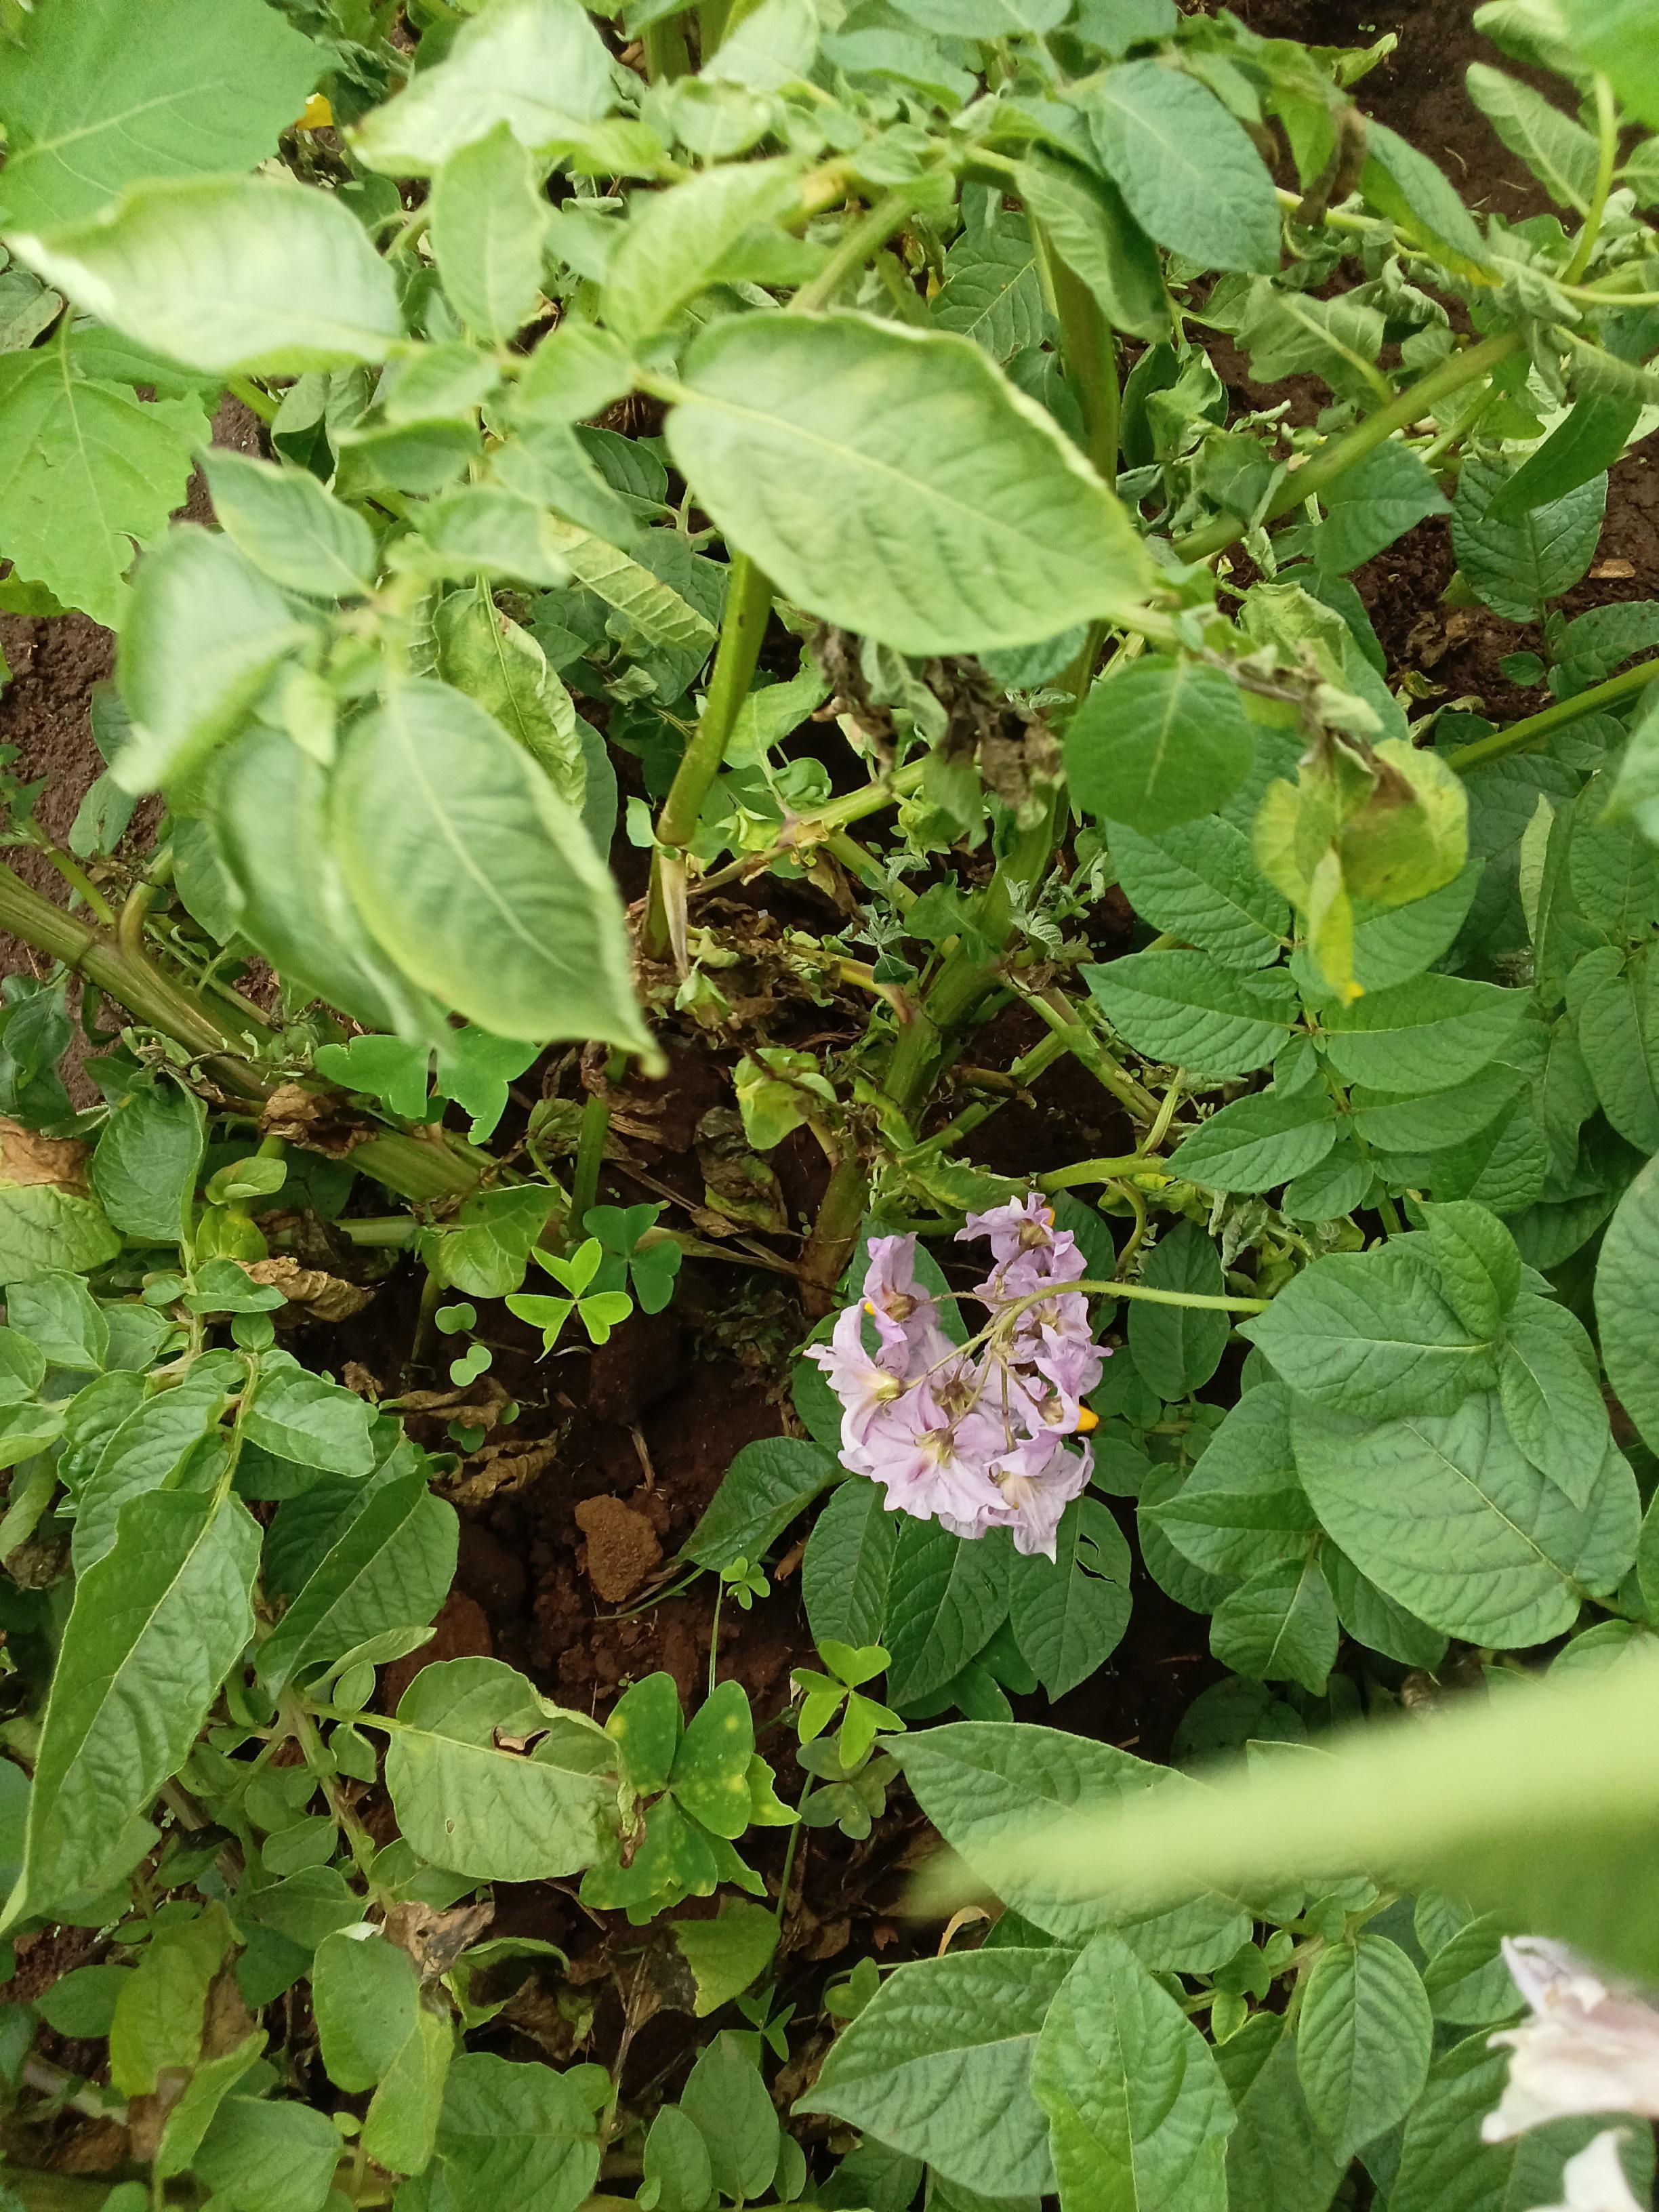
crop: potato
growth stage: flowering
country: Kenya
